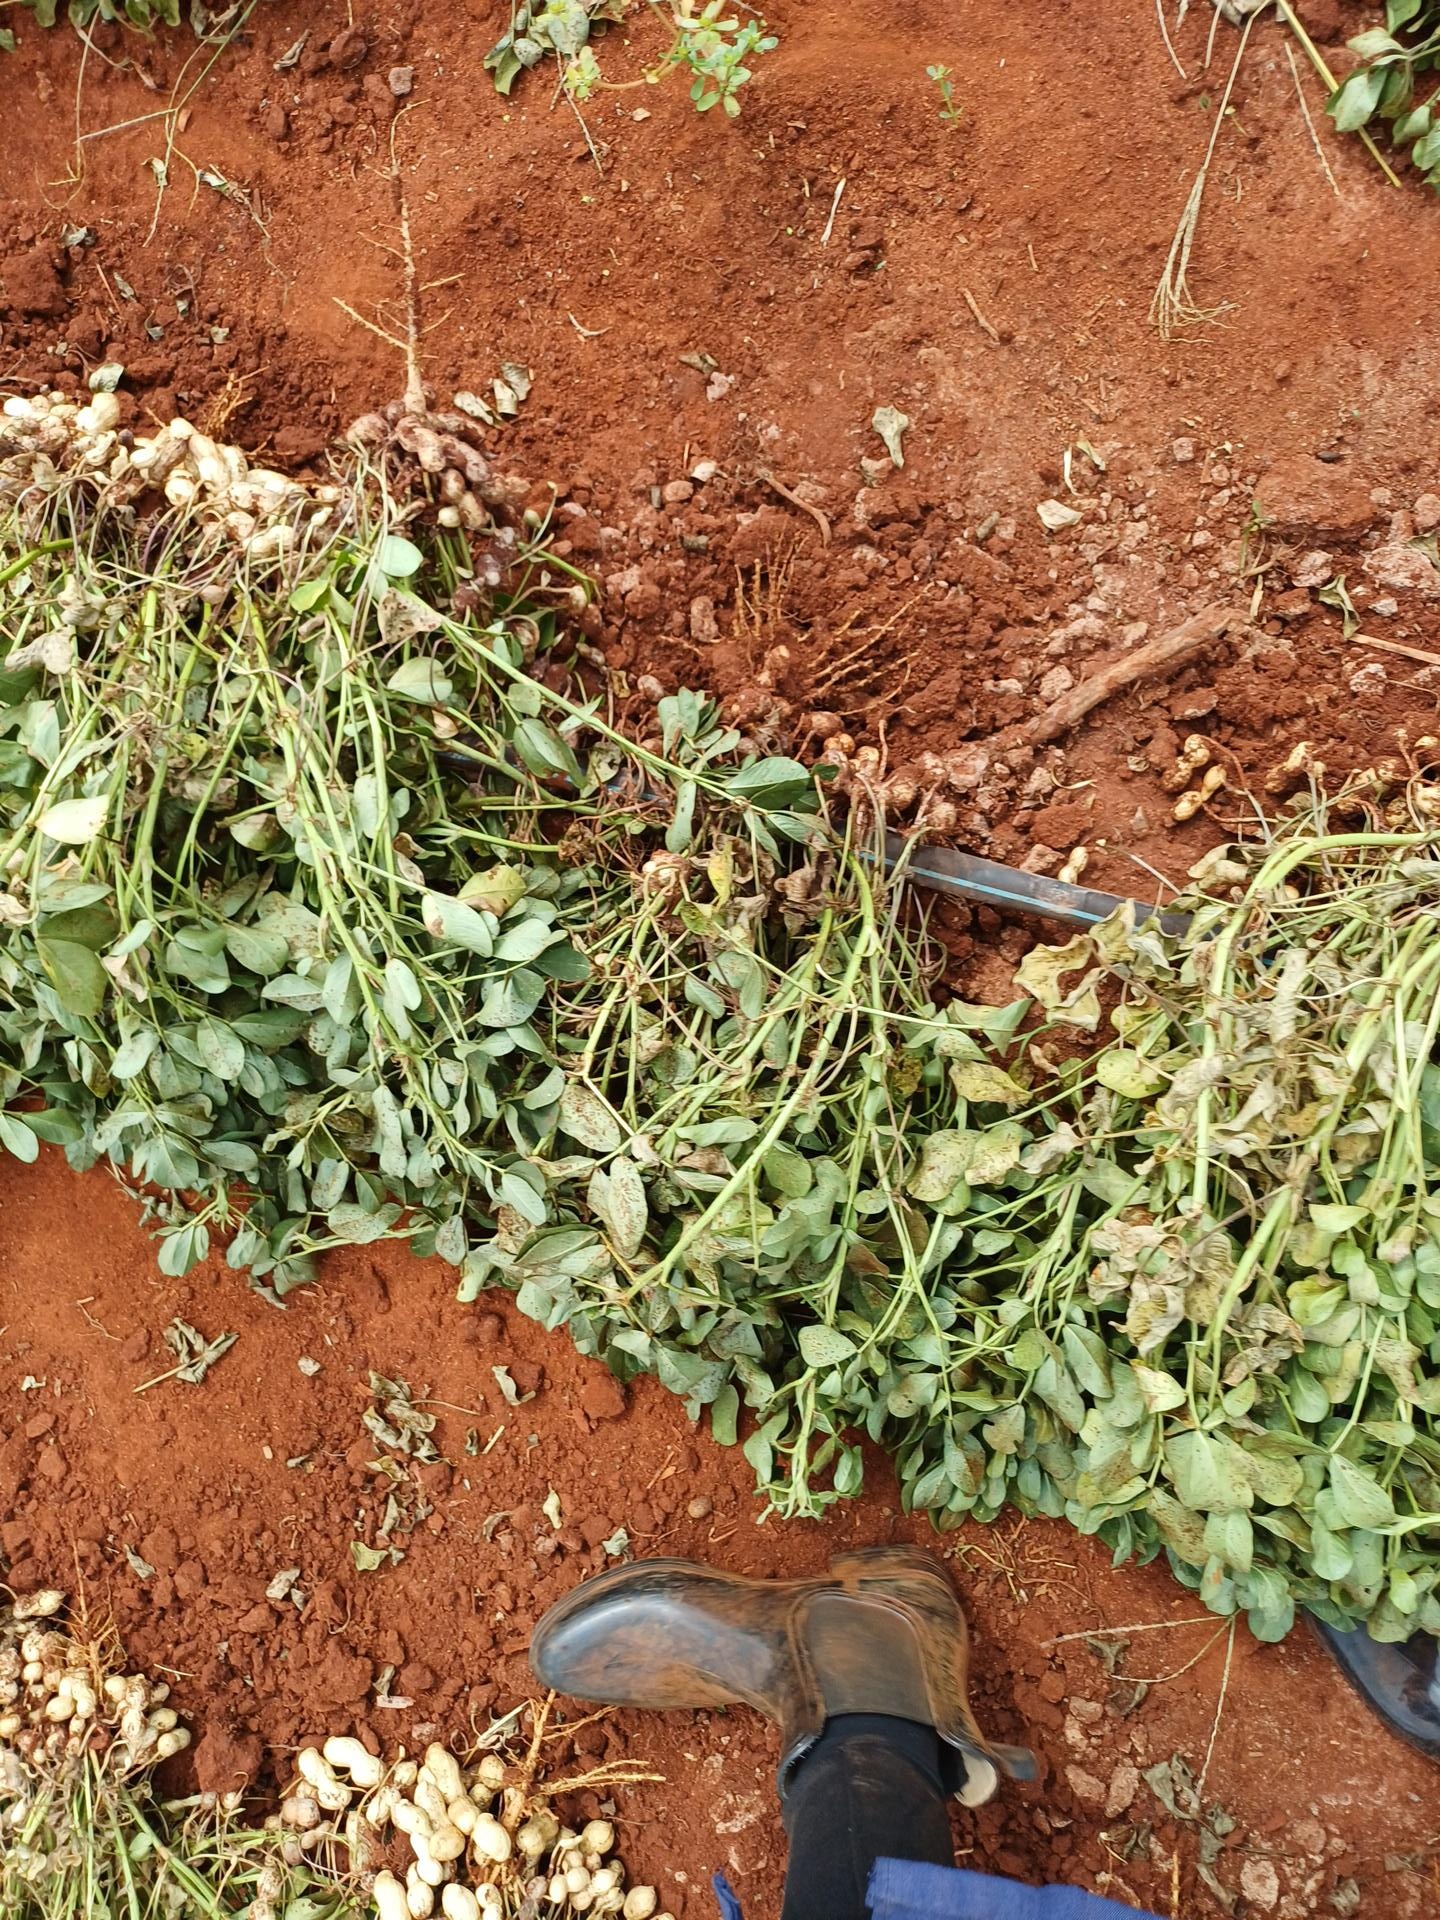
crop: groundnut
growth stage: harvest
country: Kenya
